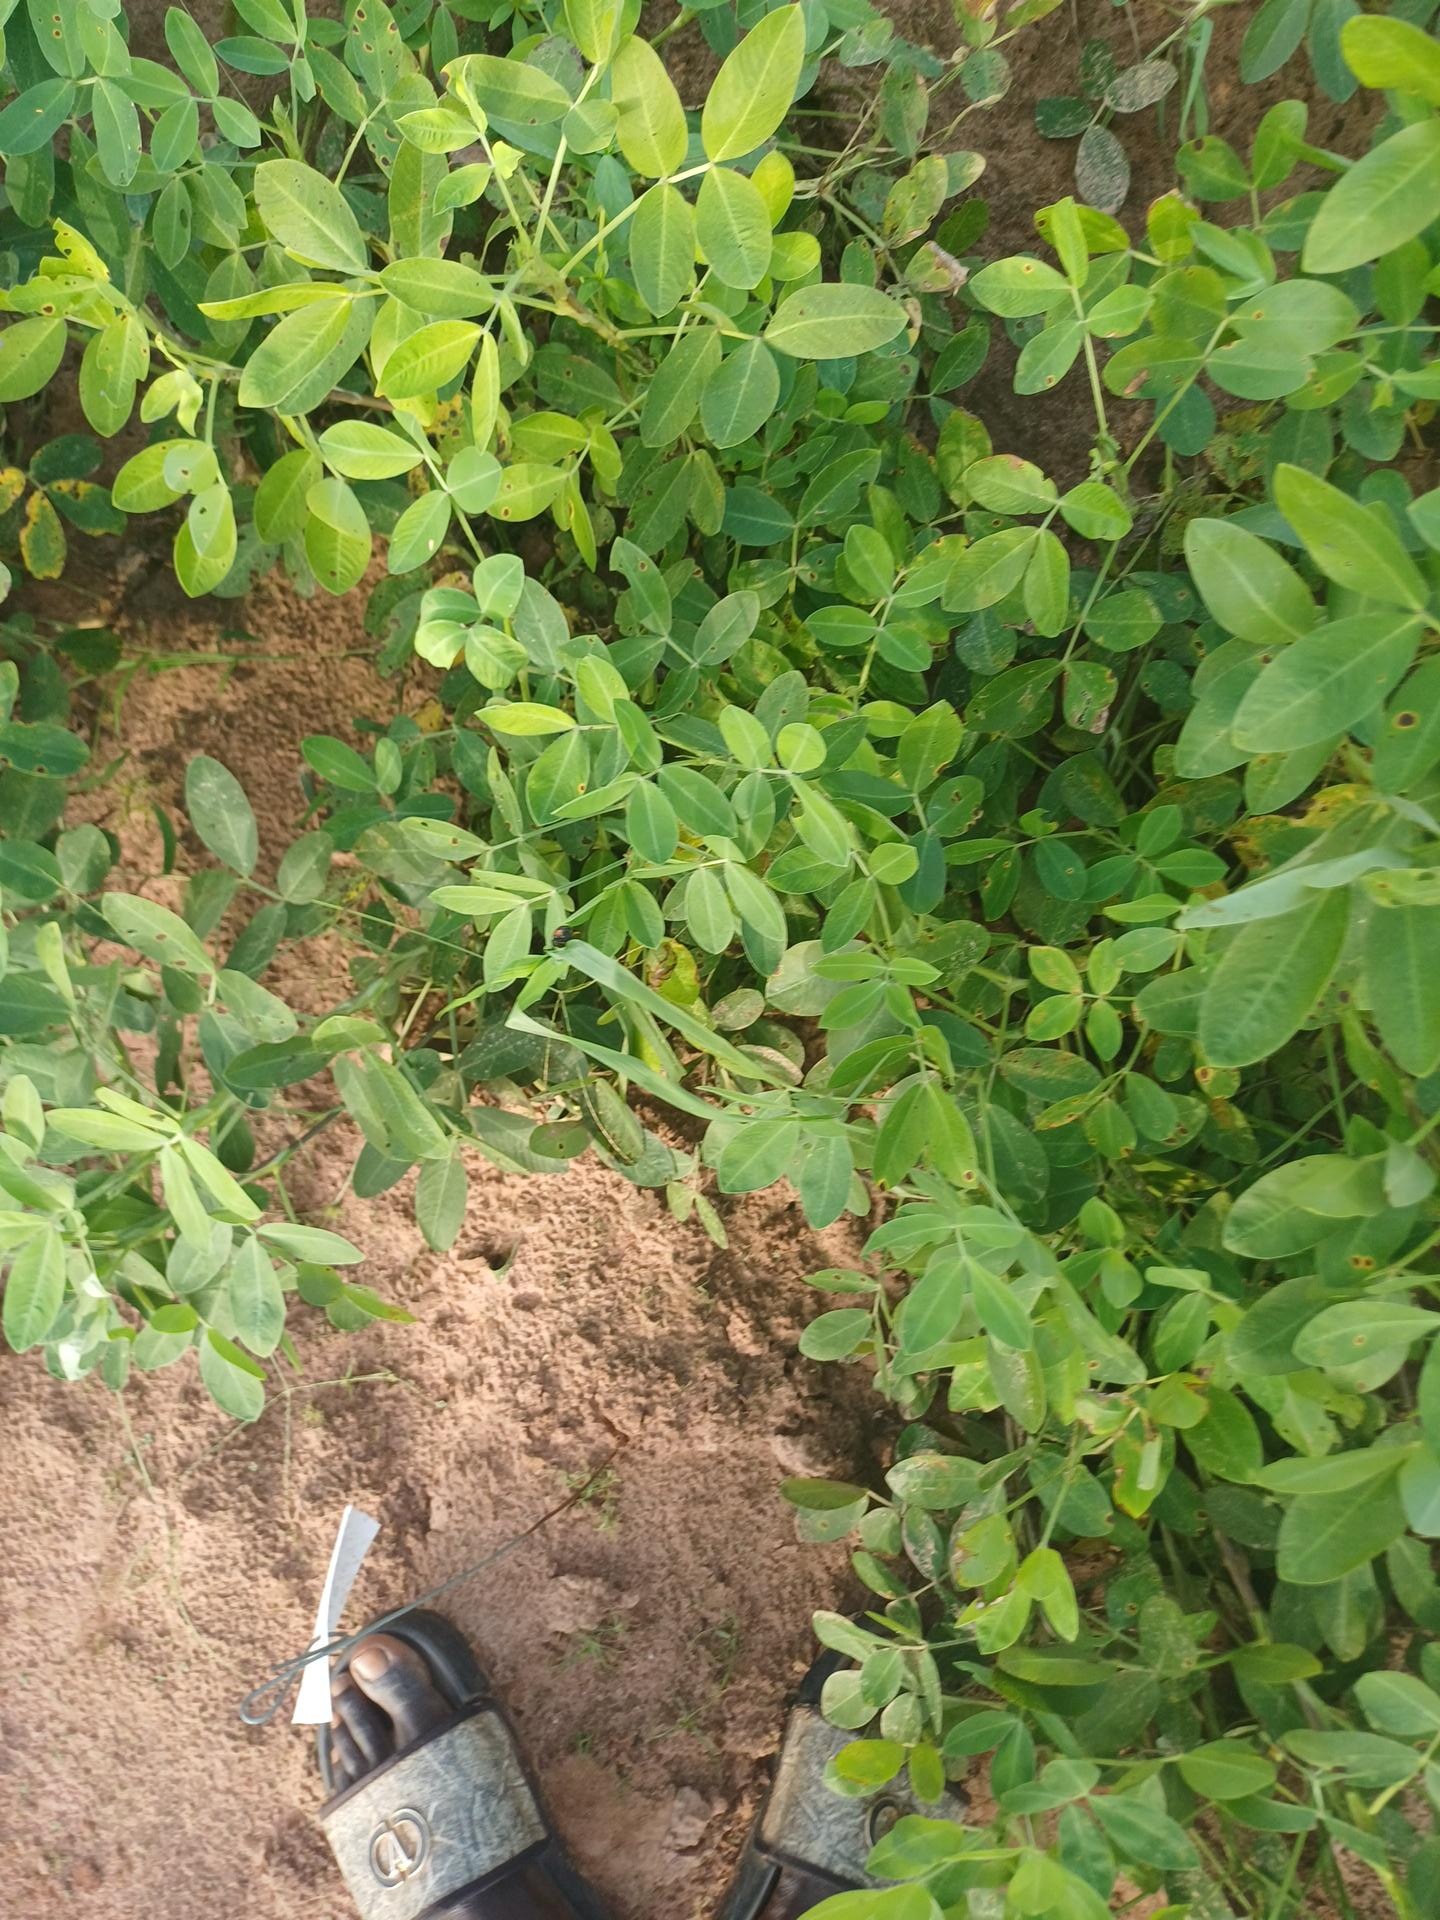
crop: groundnut
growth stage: flowering
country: Senegal
